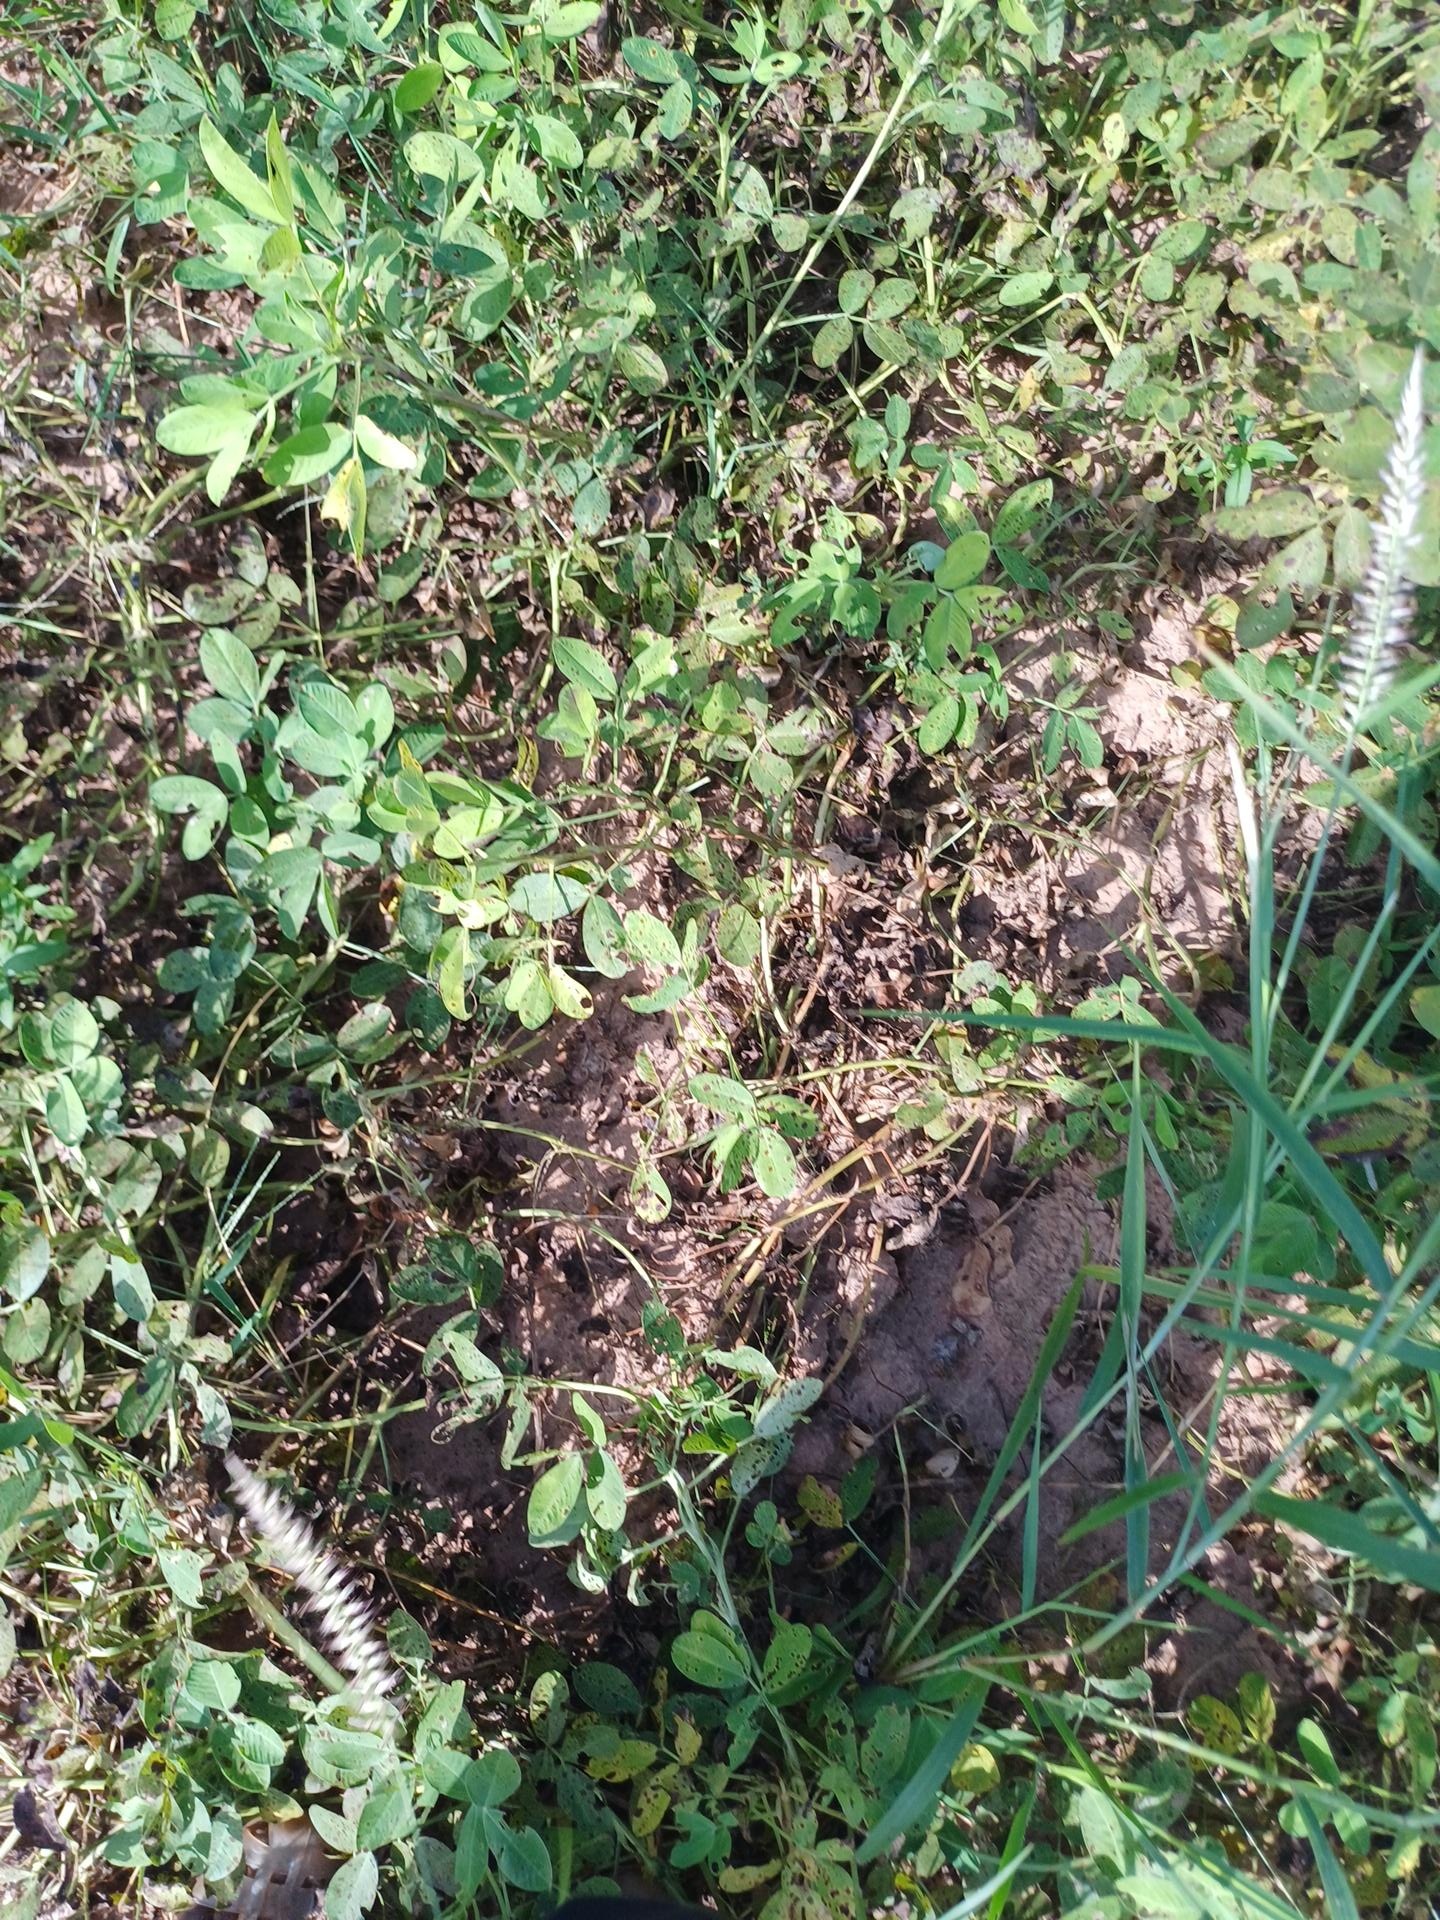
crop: groundnut
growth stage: flowering
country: Senegal
